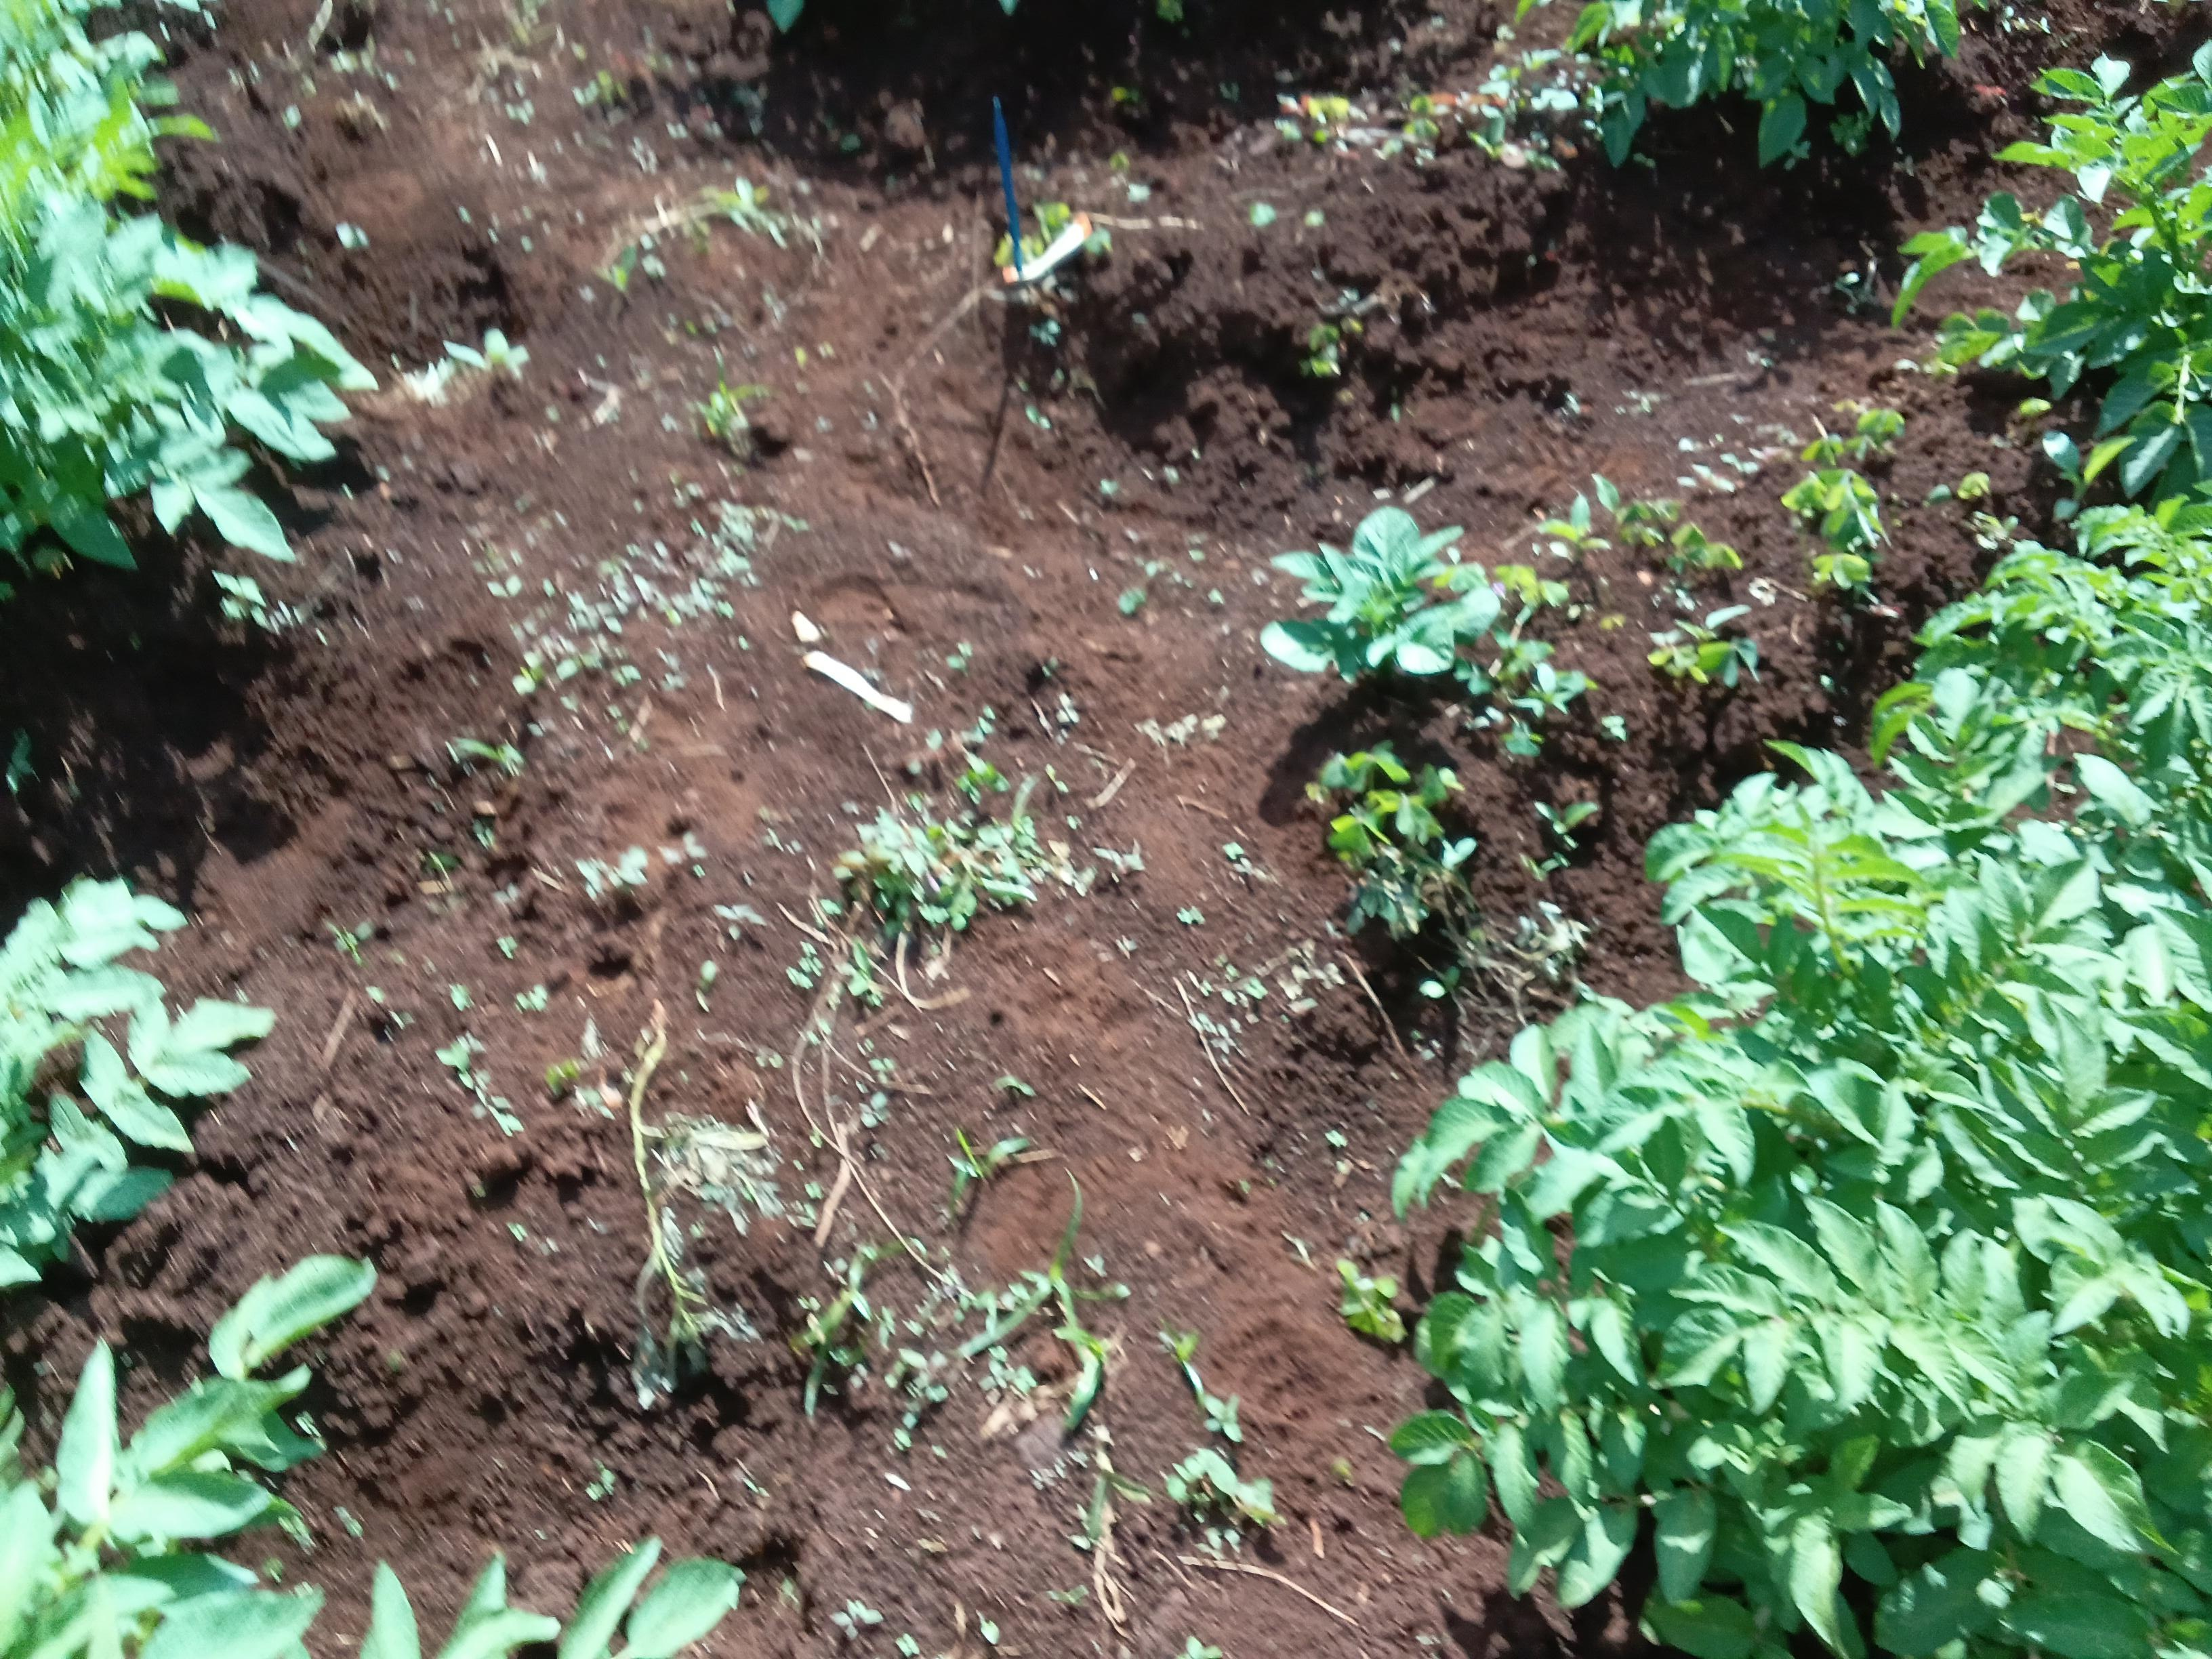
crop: potato
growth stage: vegetative
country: Kenya
